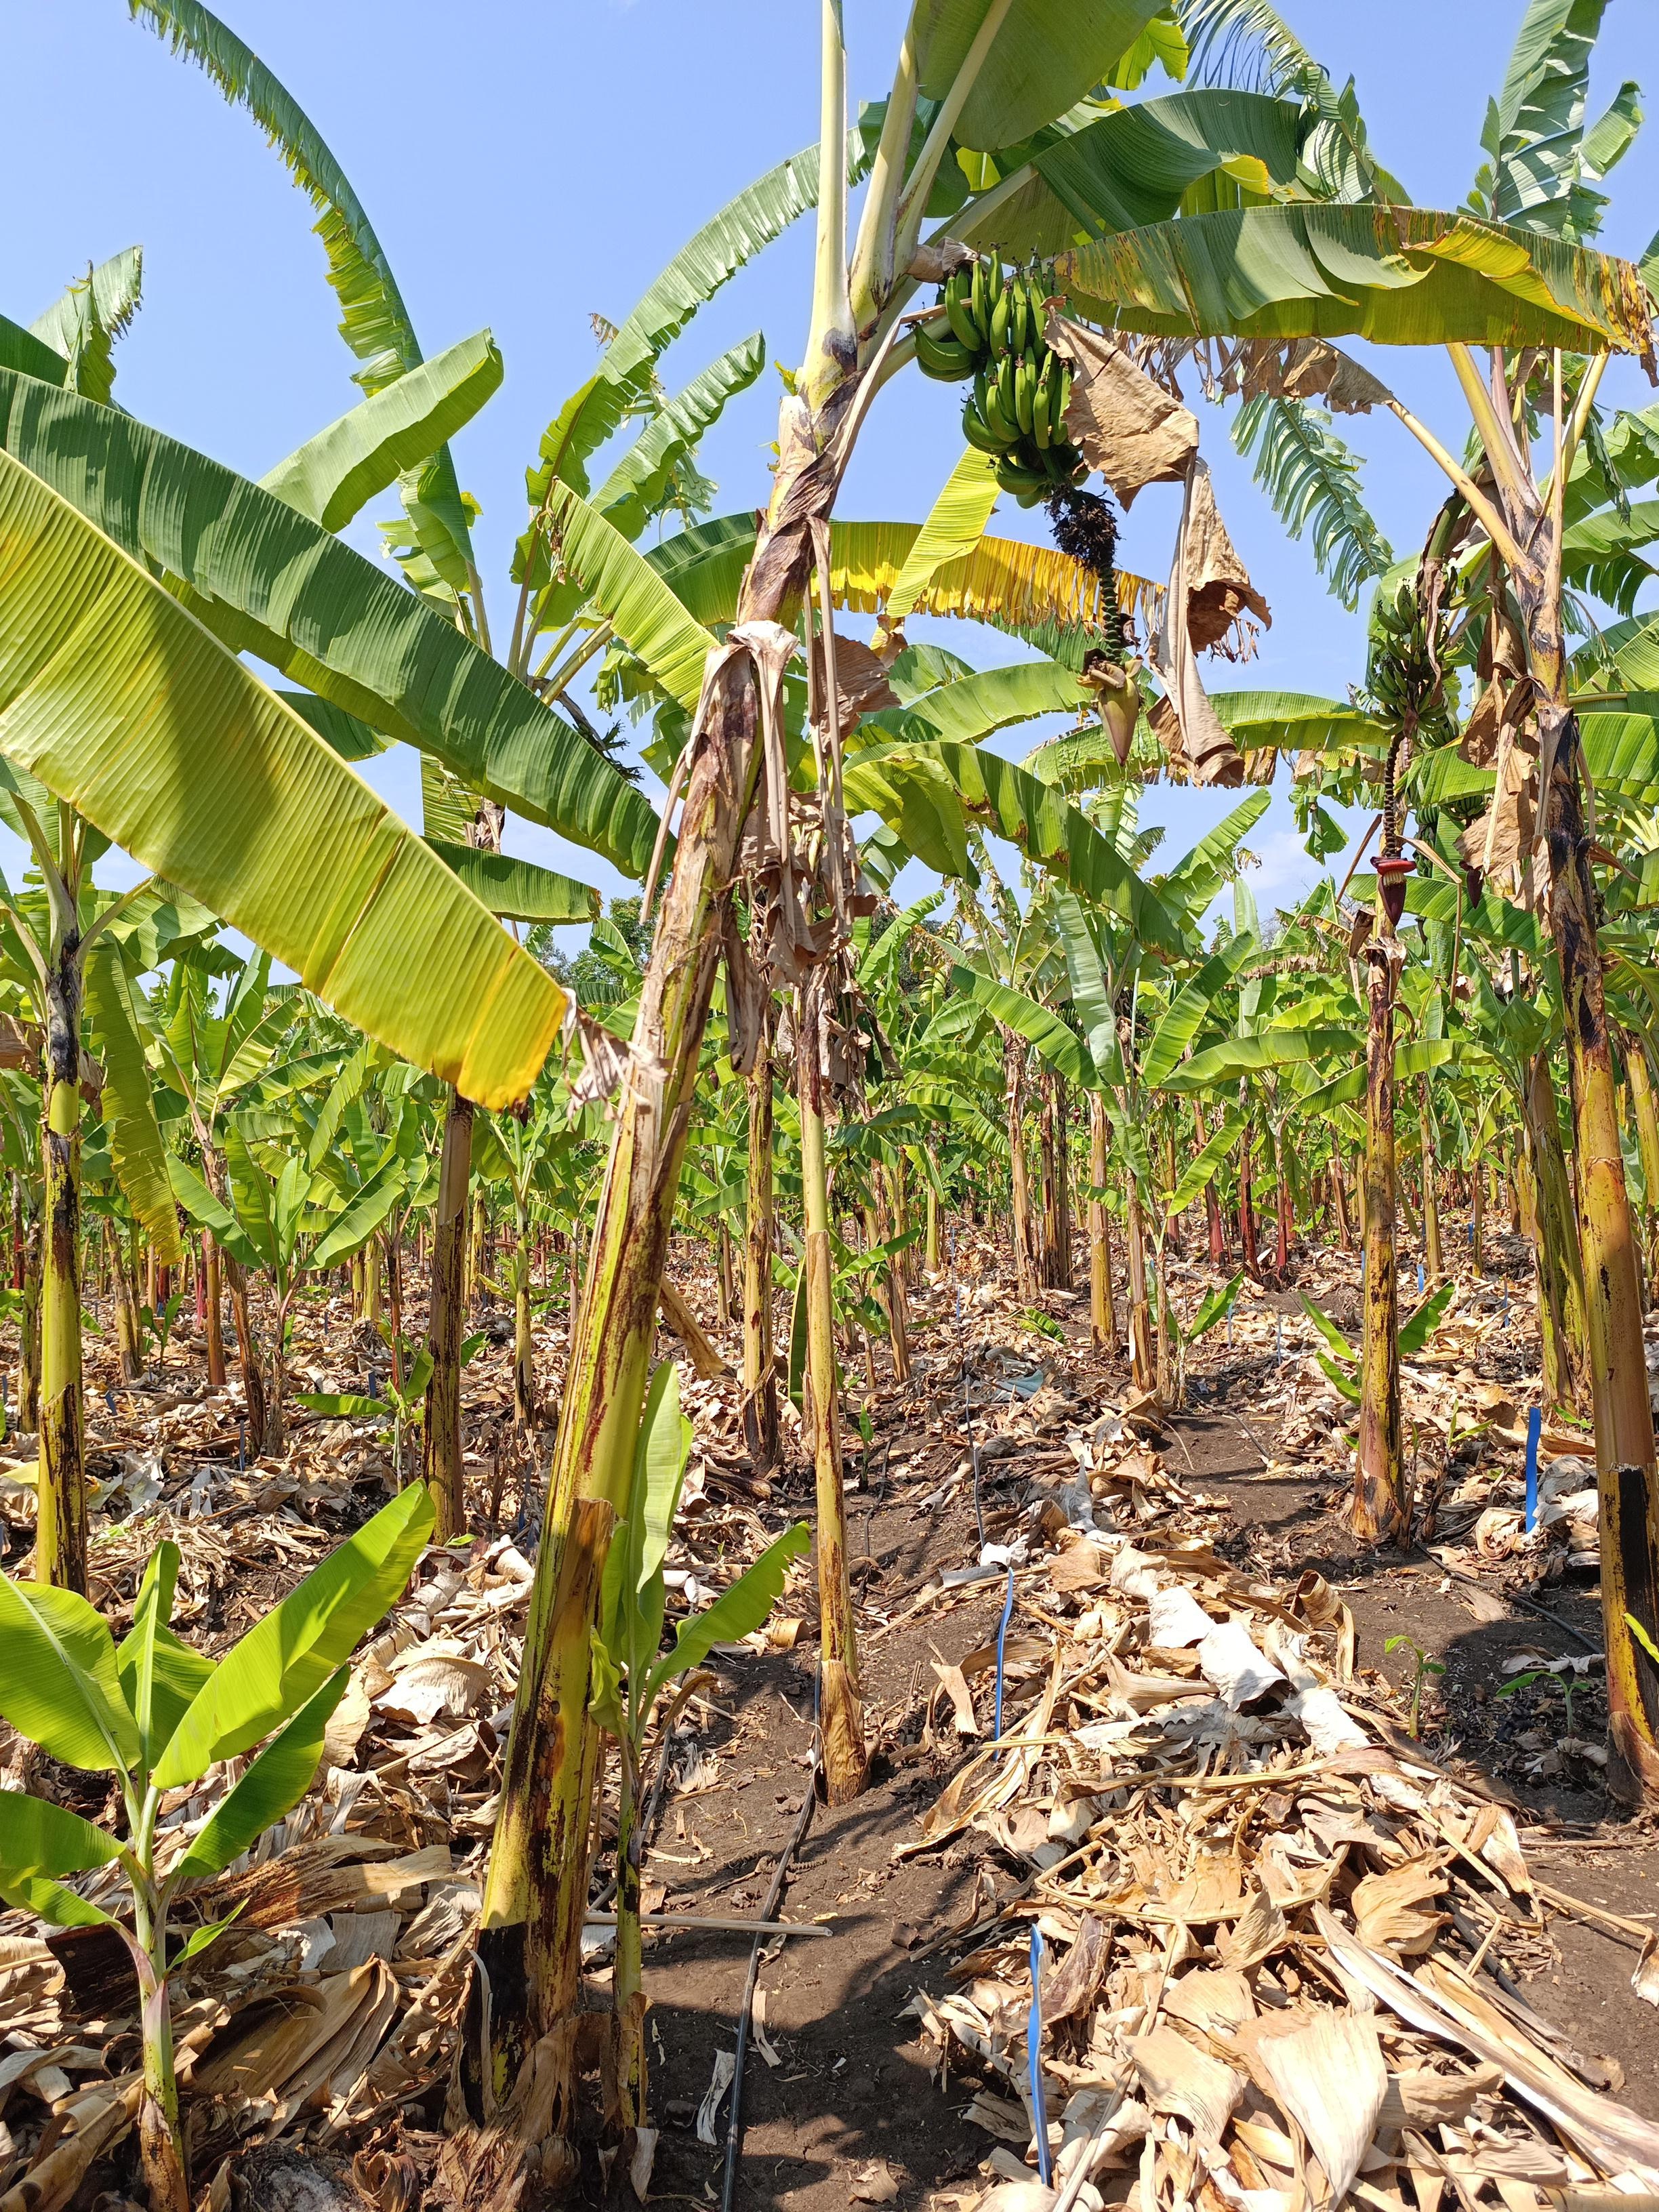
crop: banana
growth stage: development fruit
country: Tanzania
